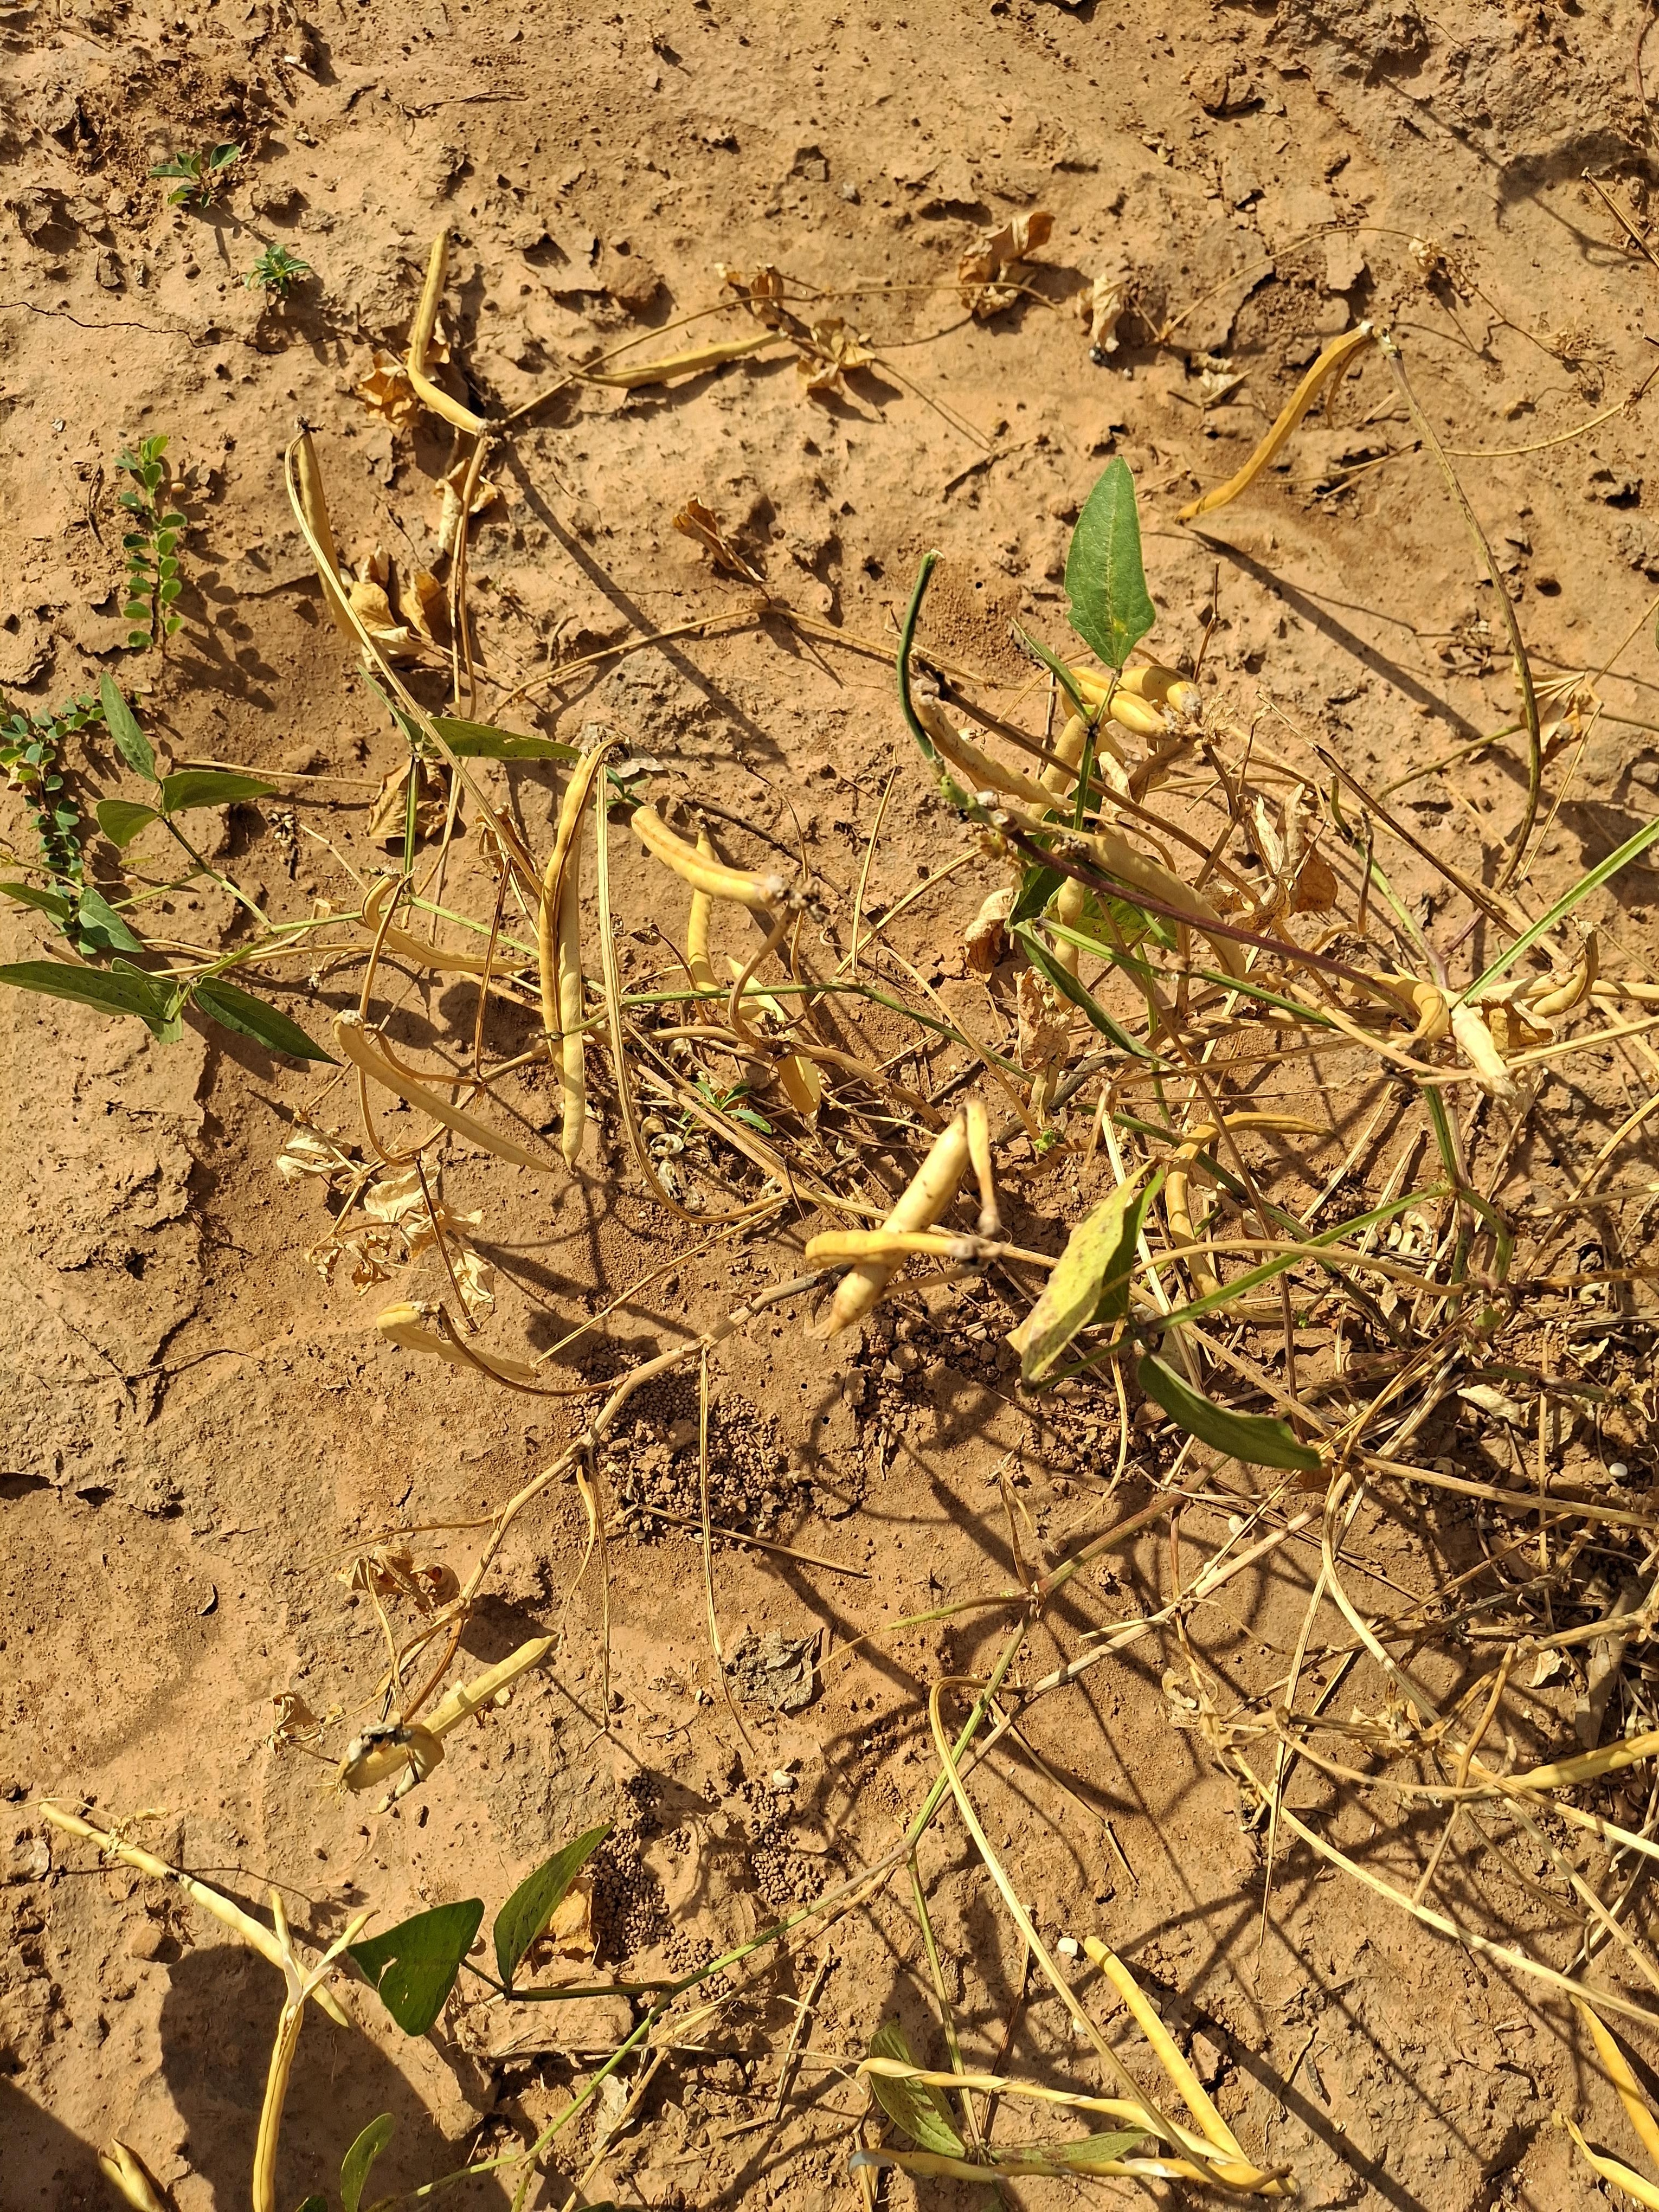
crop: cowpea
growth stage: maturity
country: Nigeria
